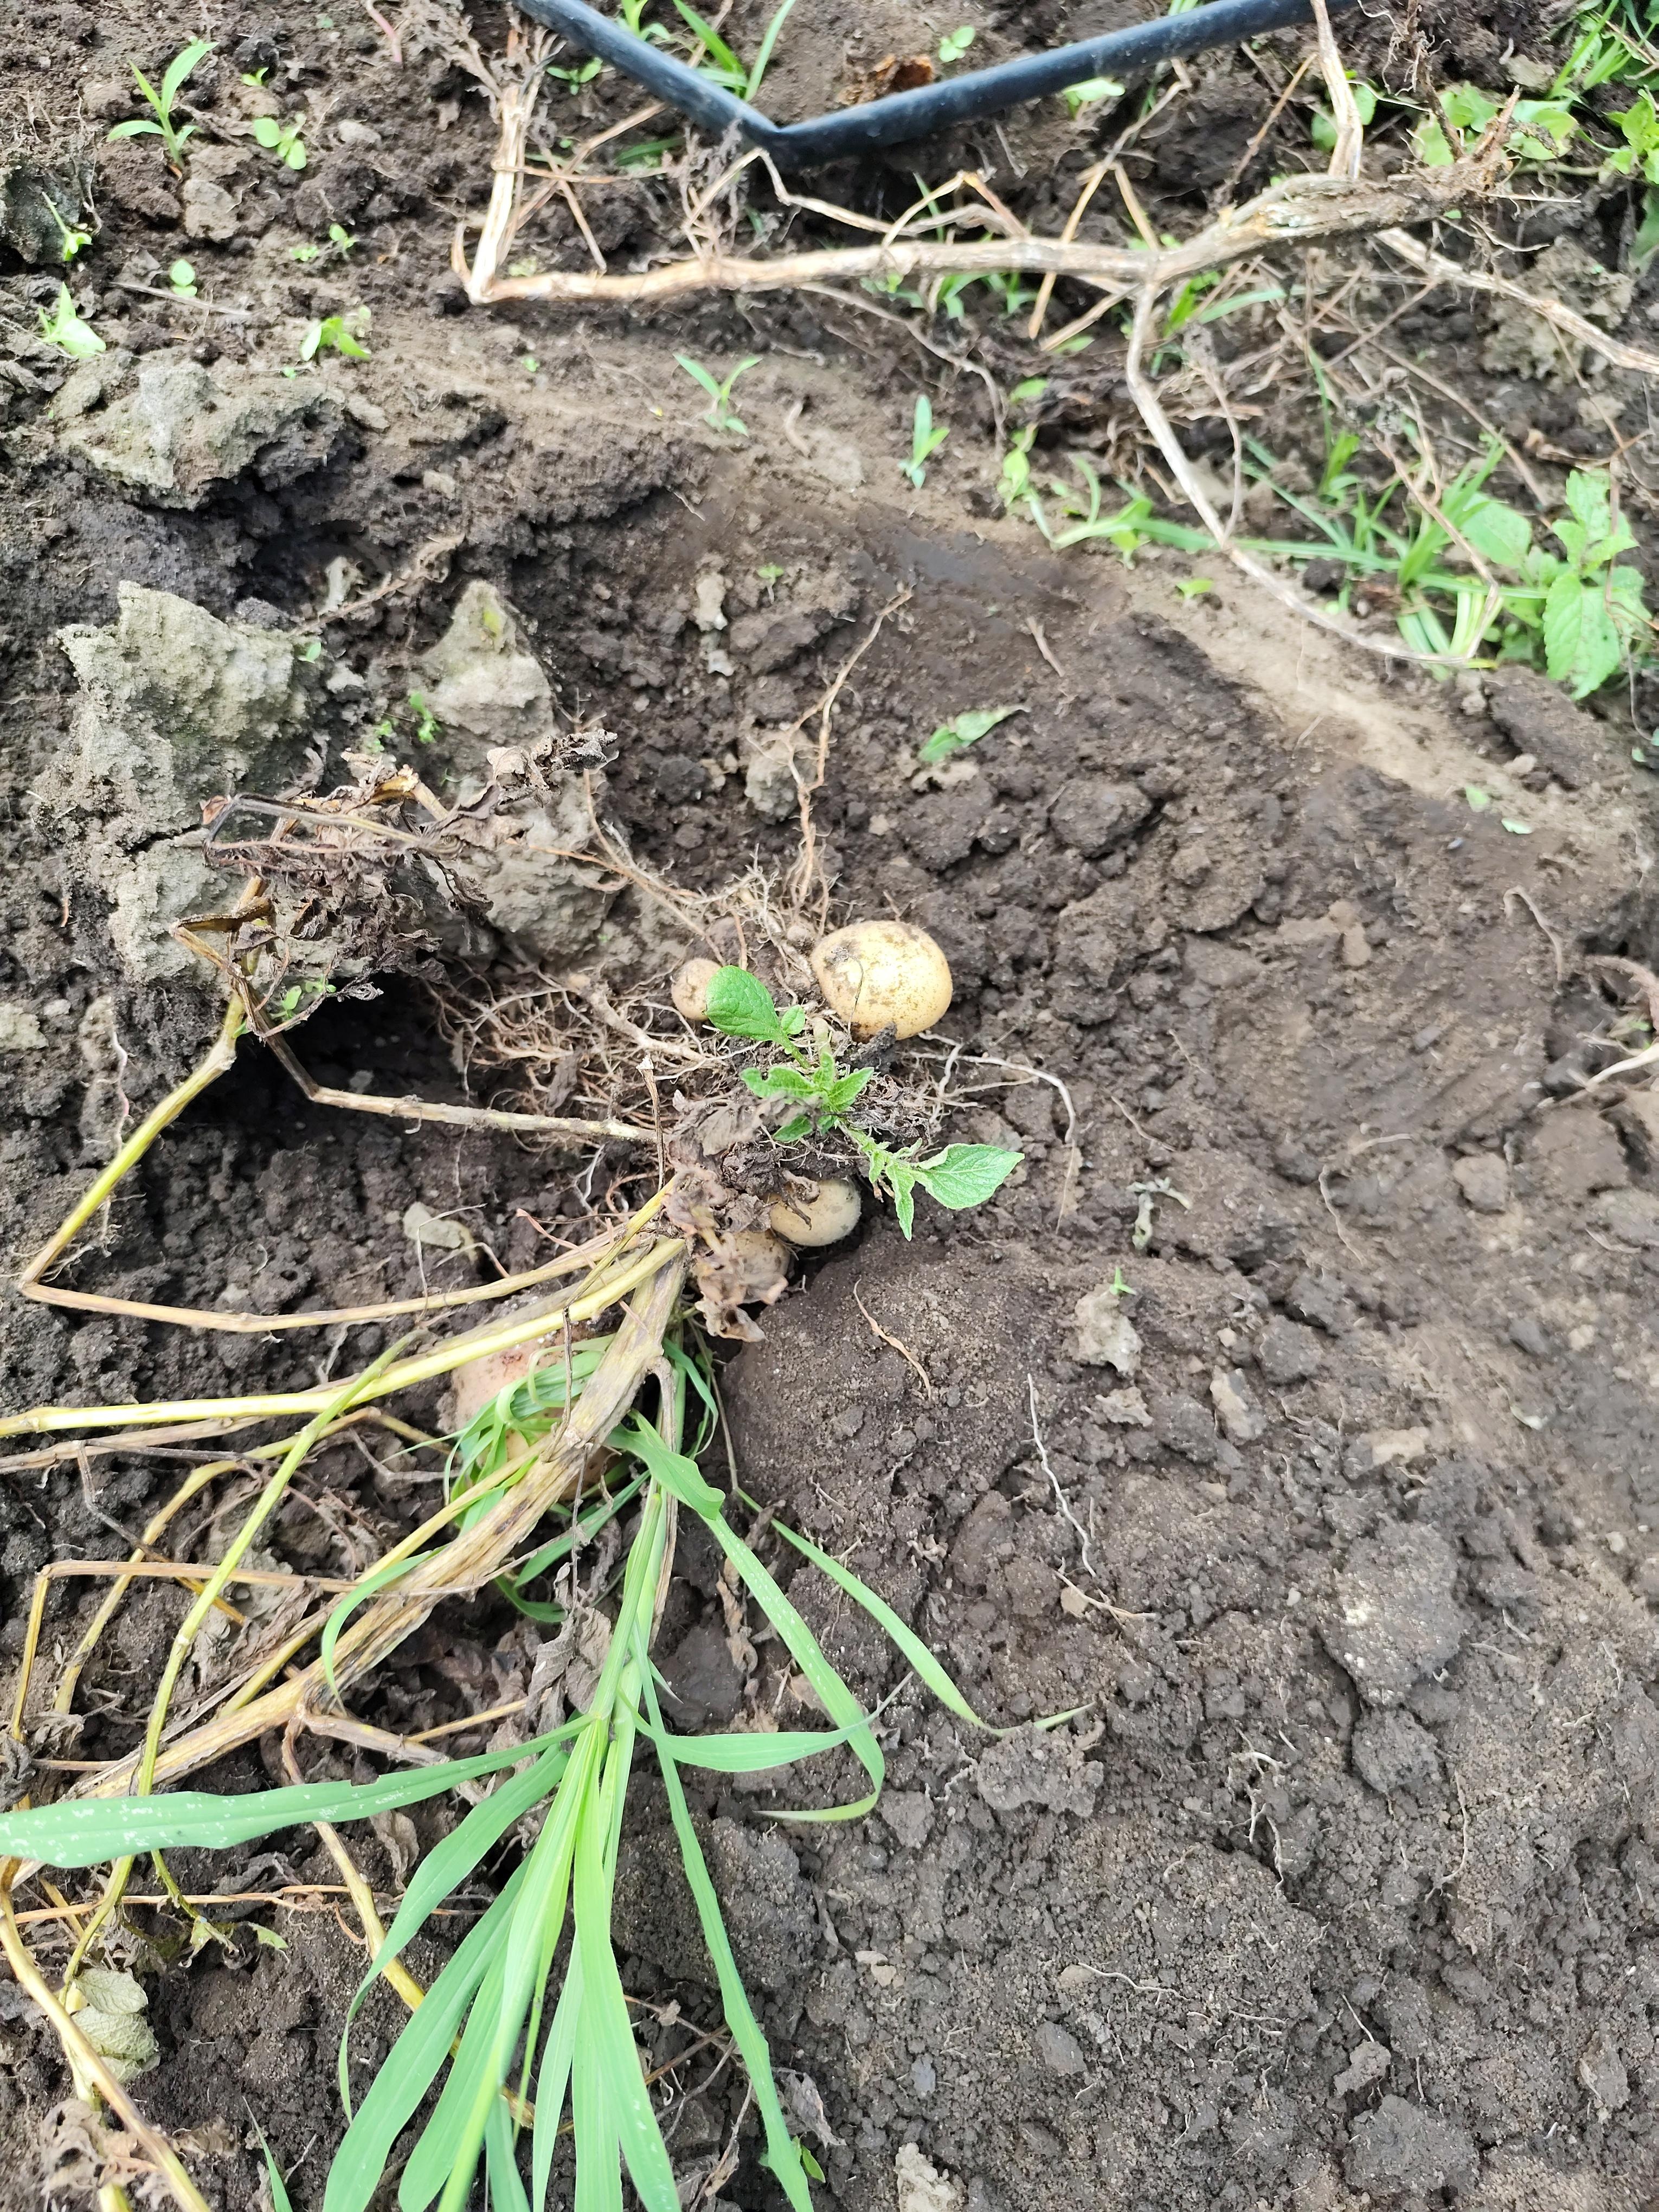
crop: potato
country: Tanzania
